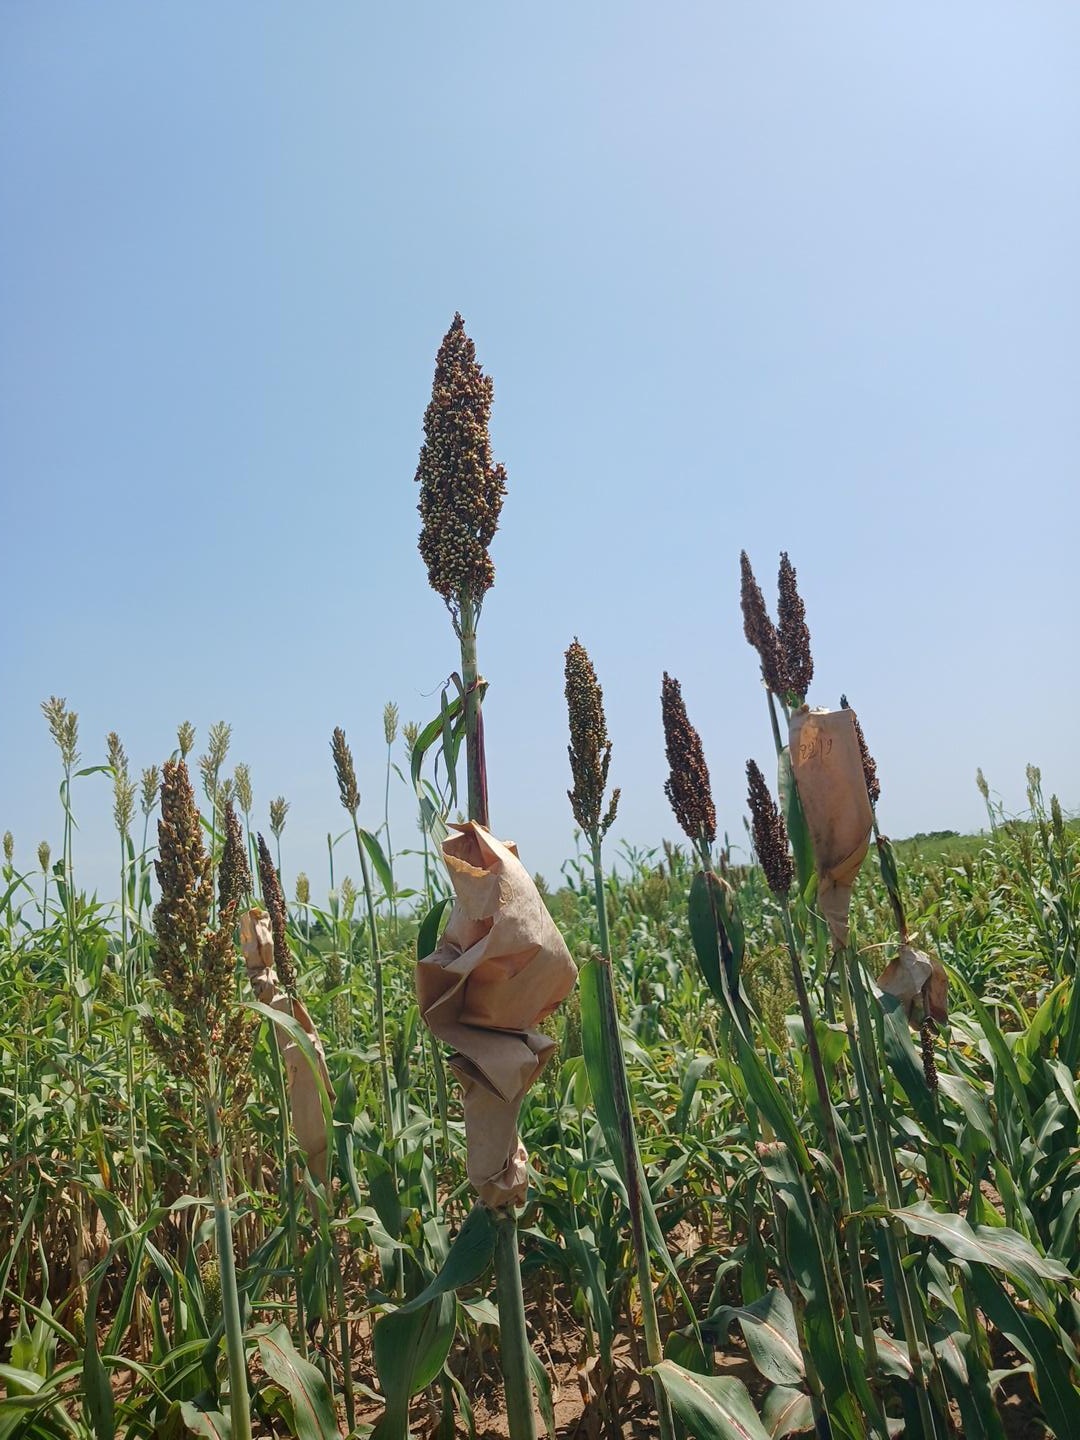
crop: sorghum
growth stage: filling grain
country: Senegal
